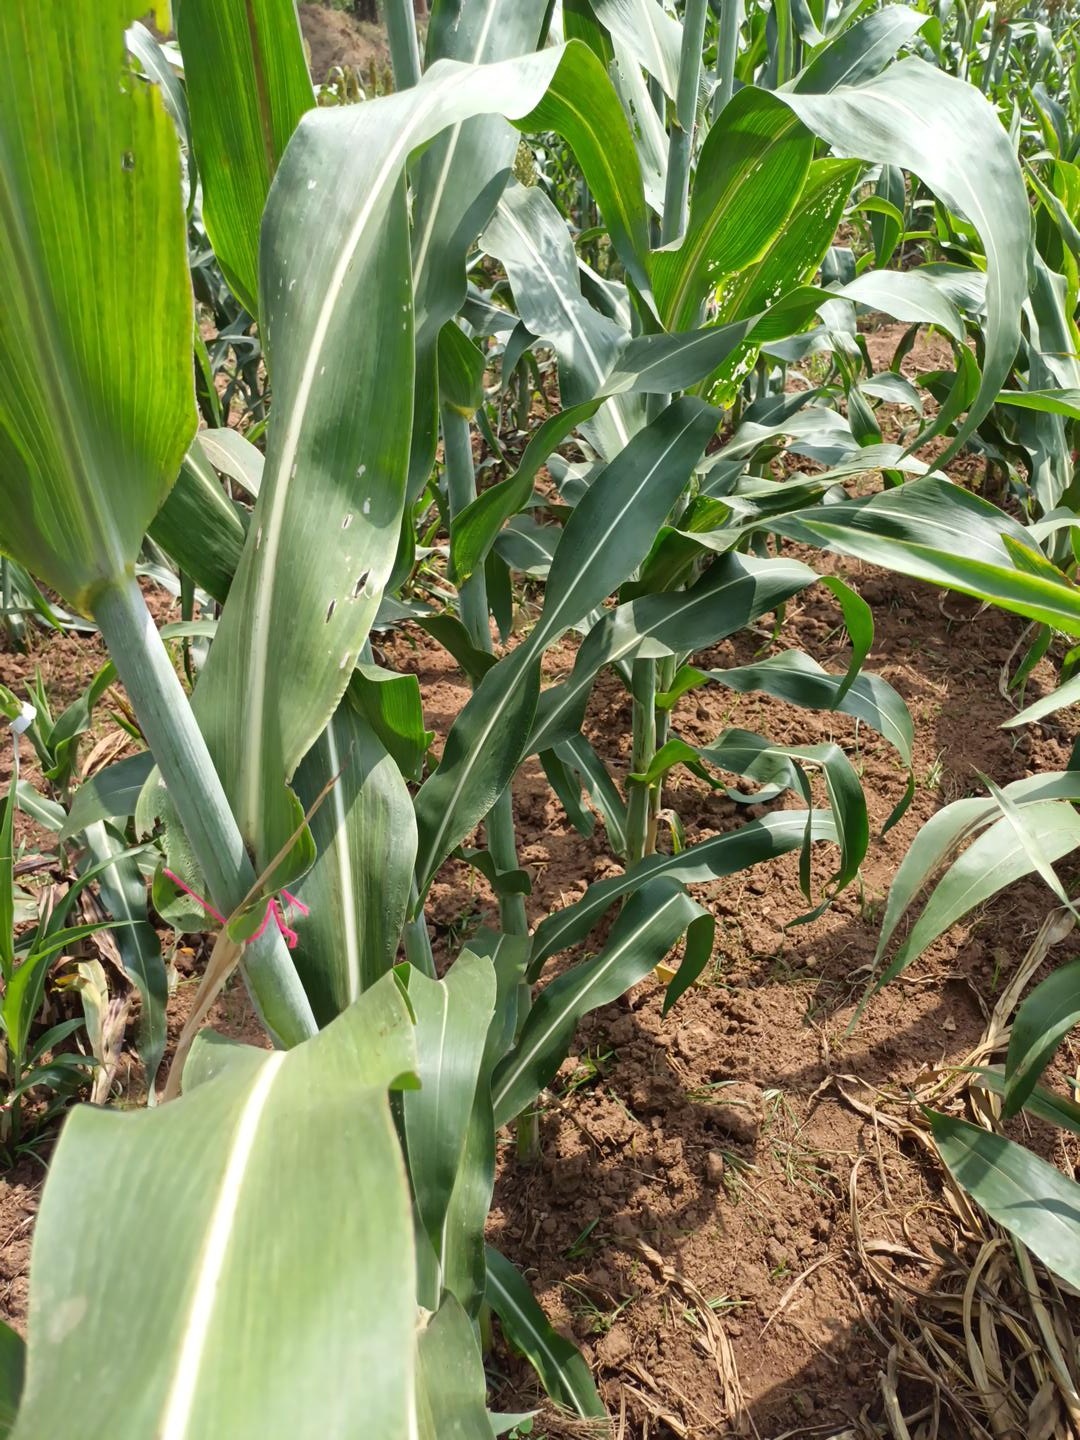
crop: sorghum
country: Kenya
